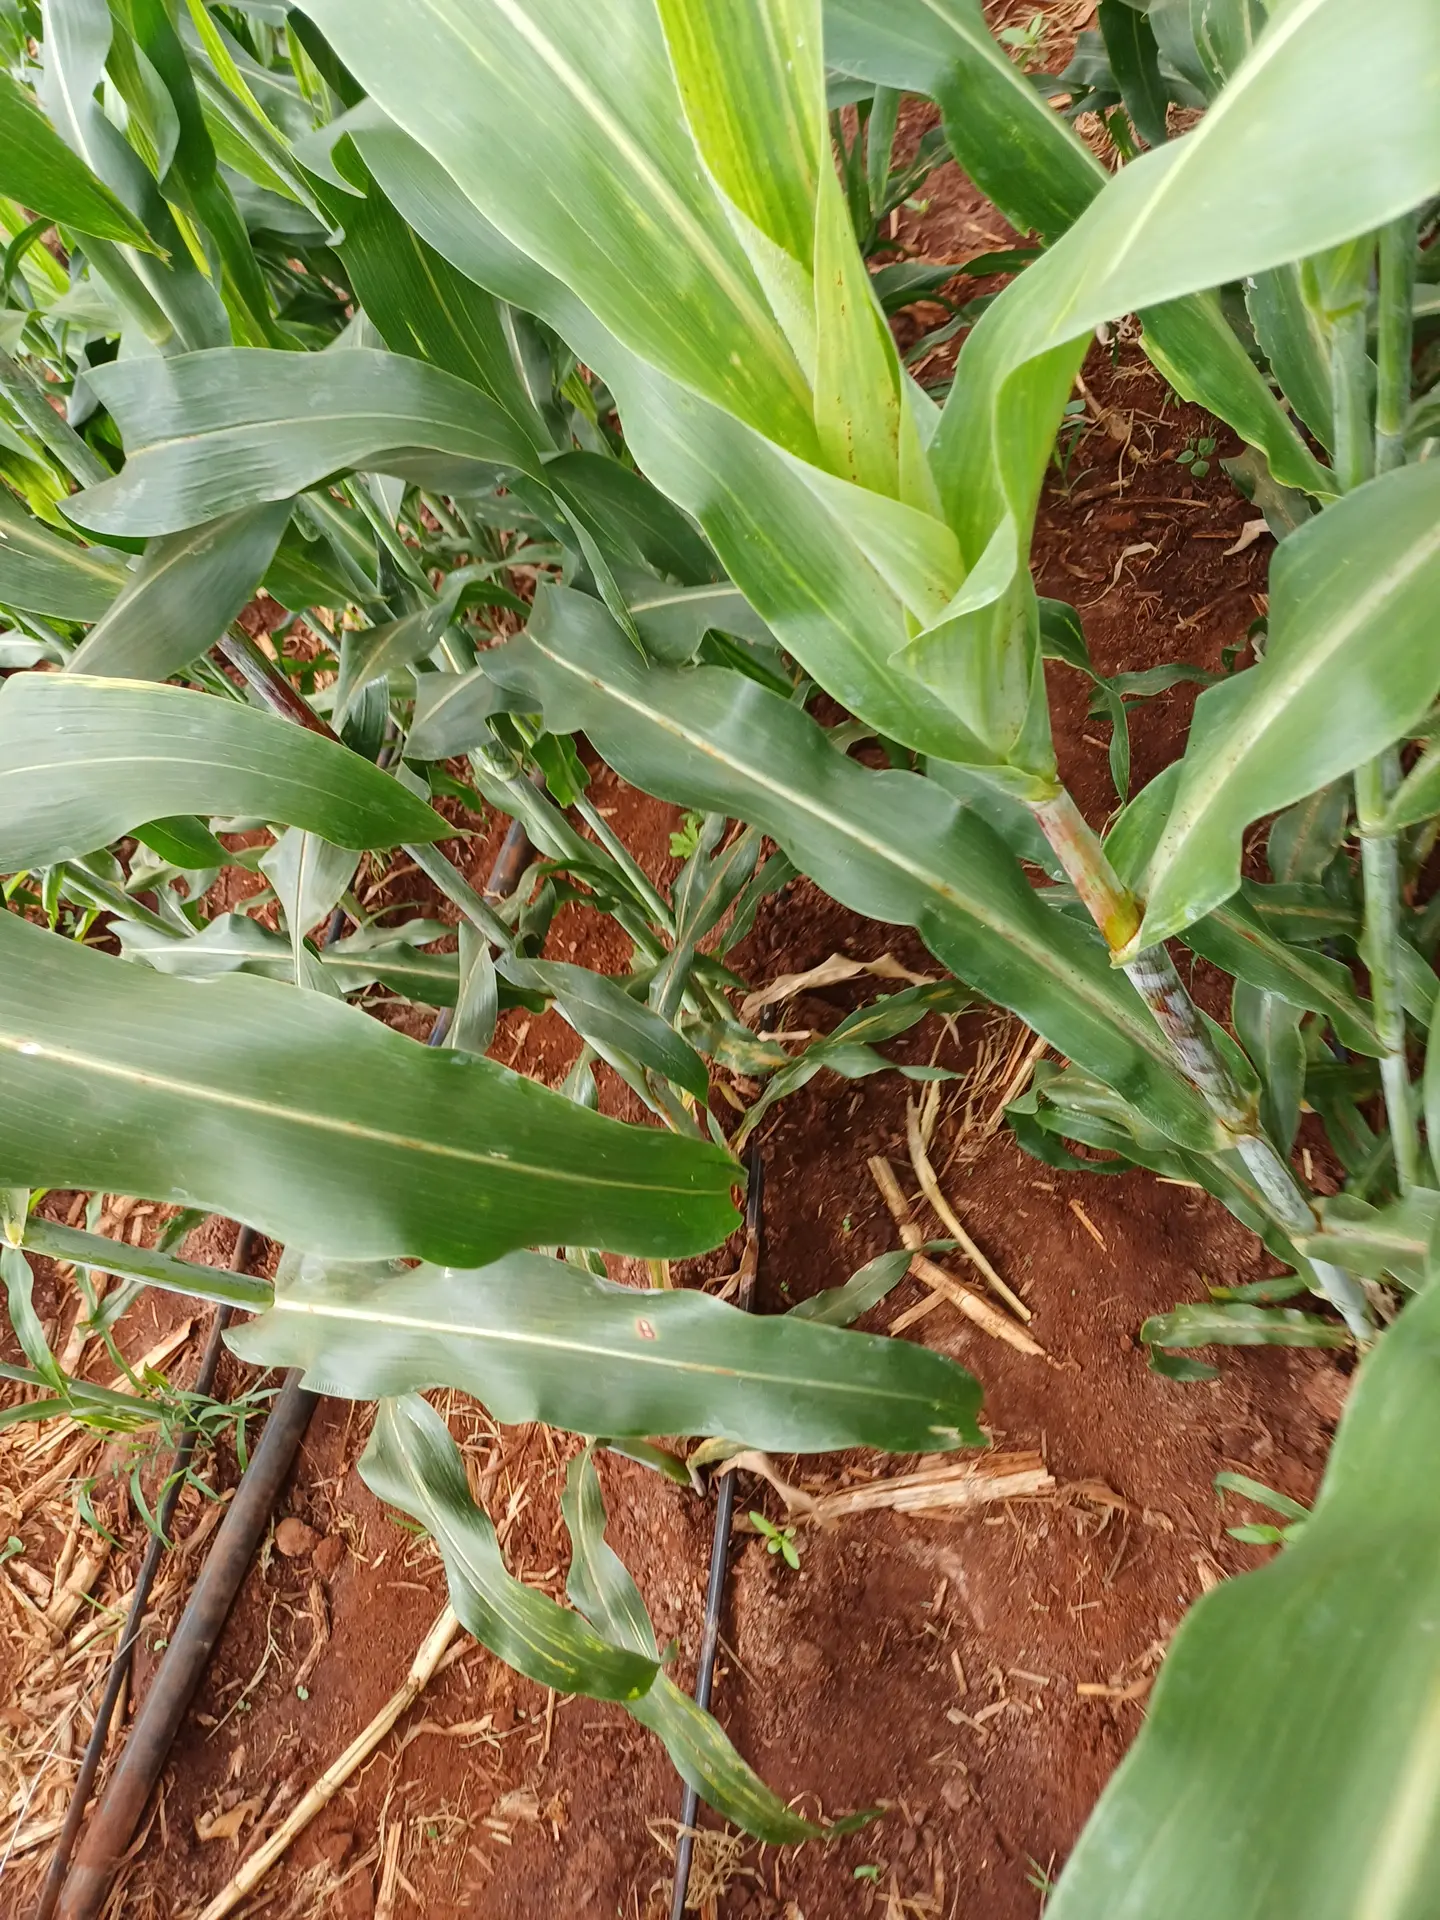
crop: sorghum
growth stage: heading tuber
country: Kenya
